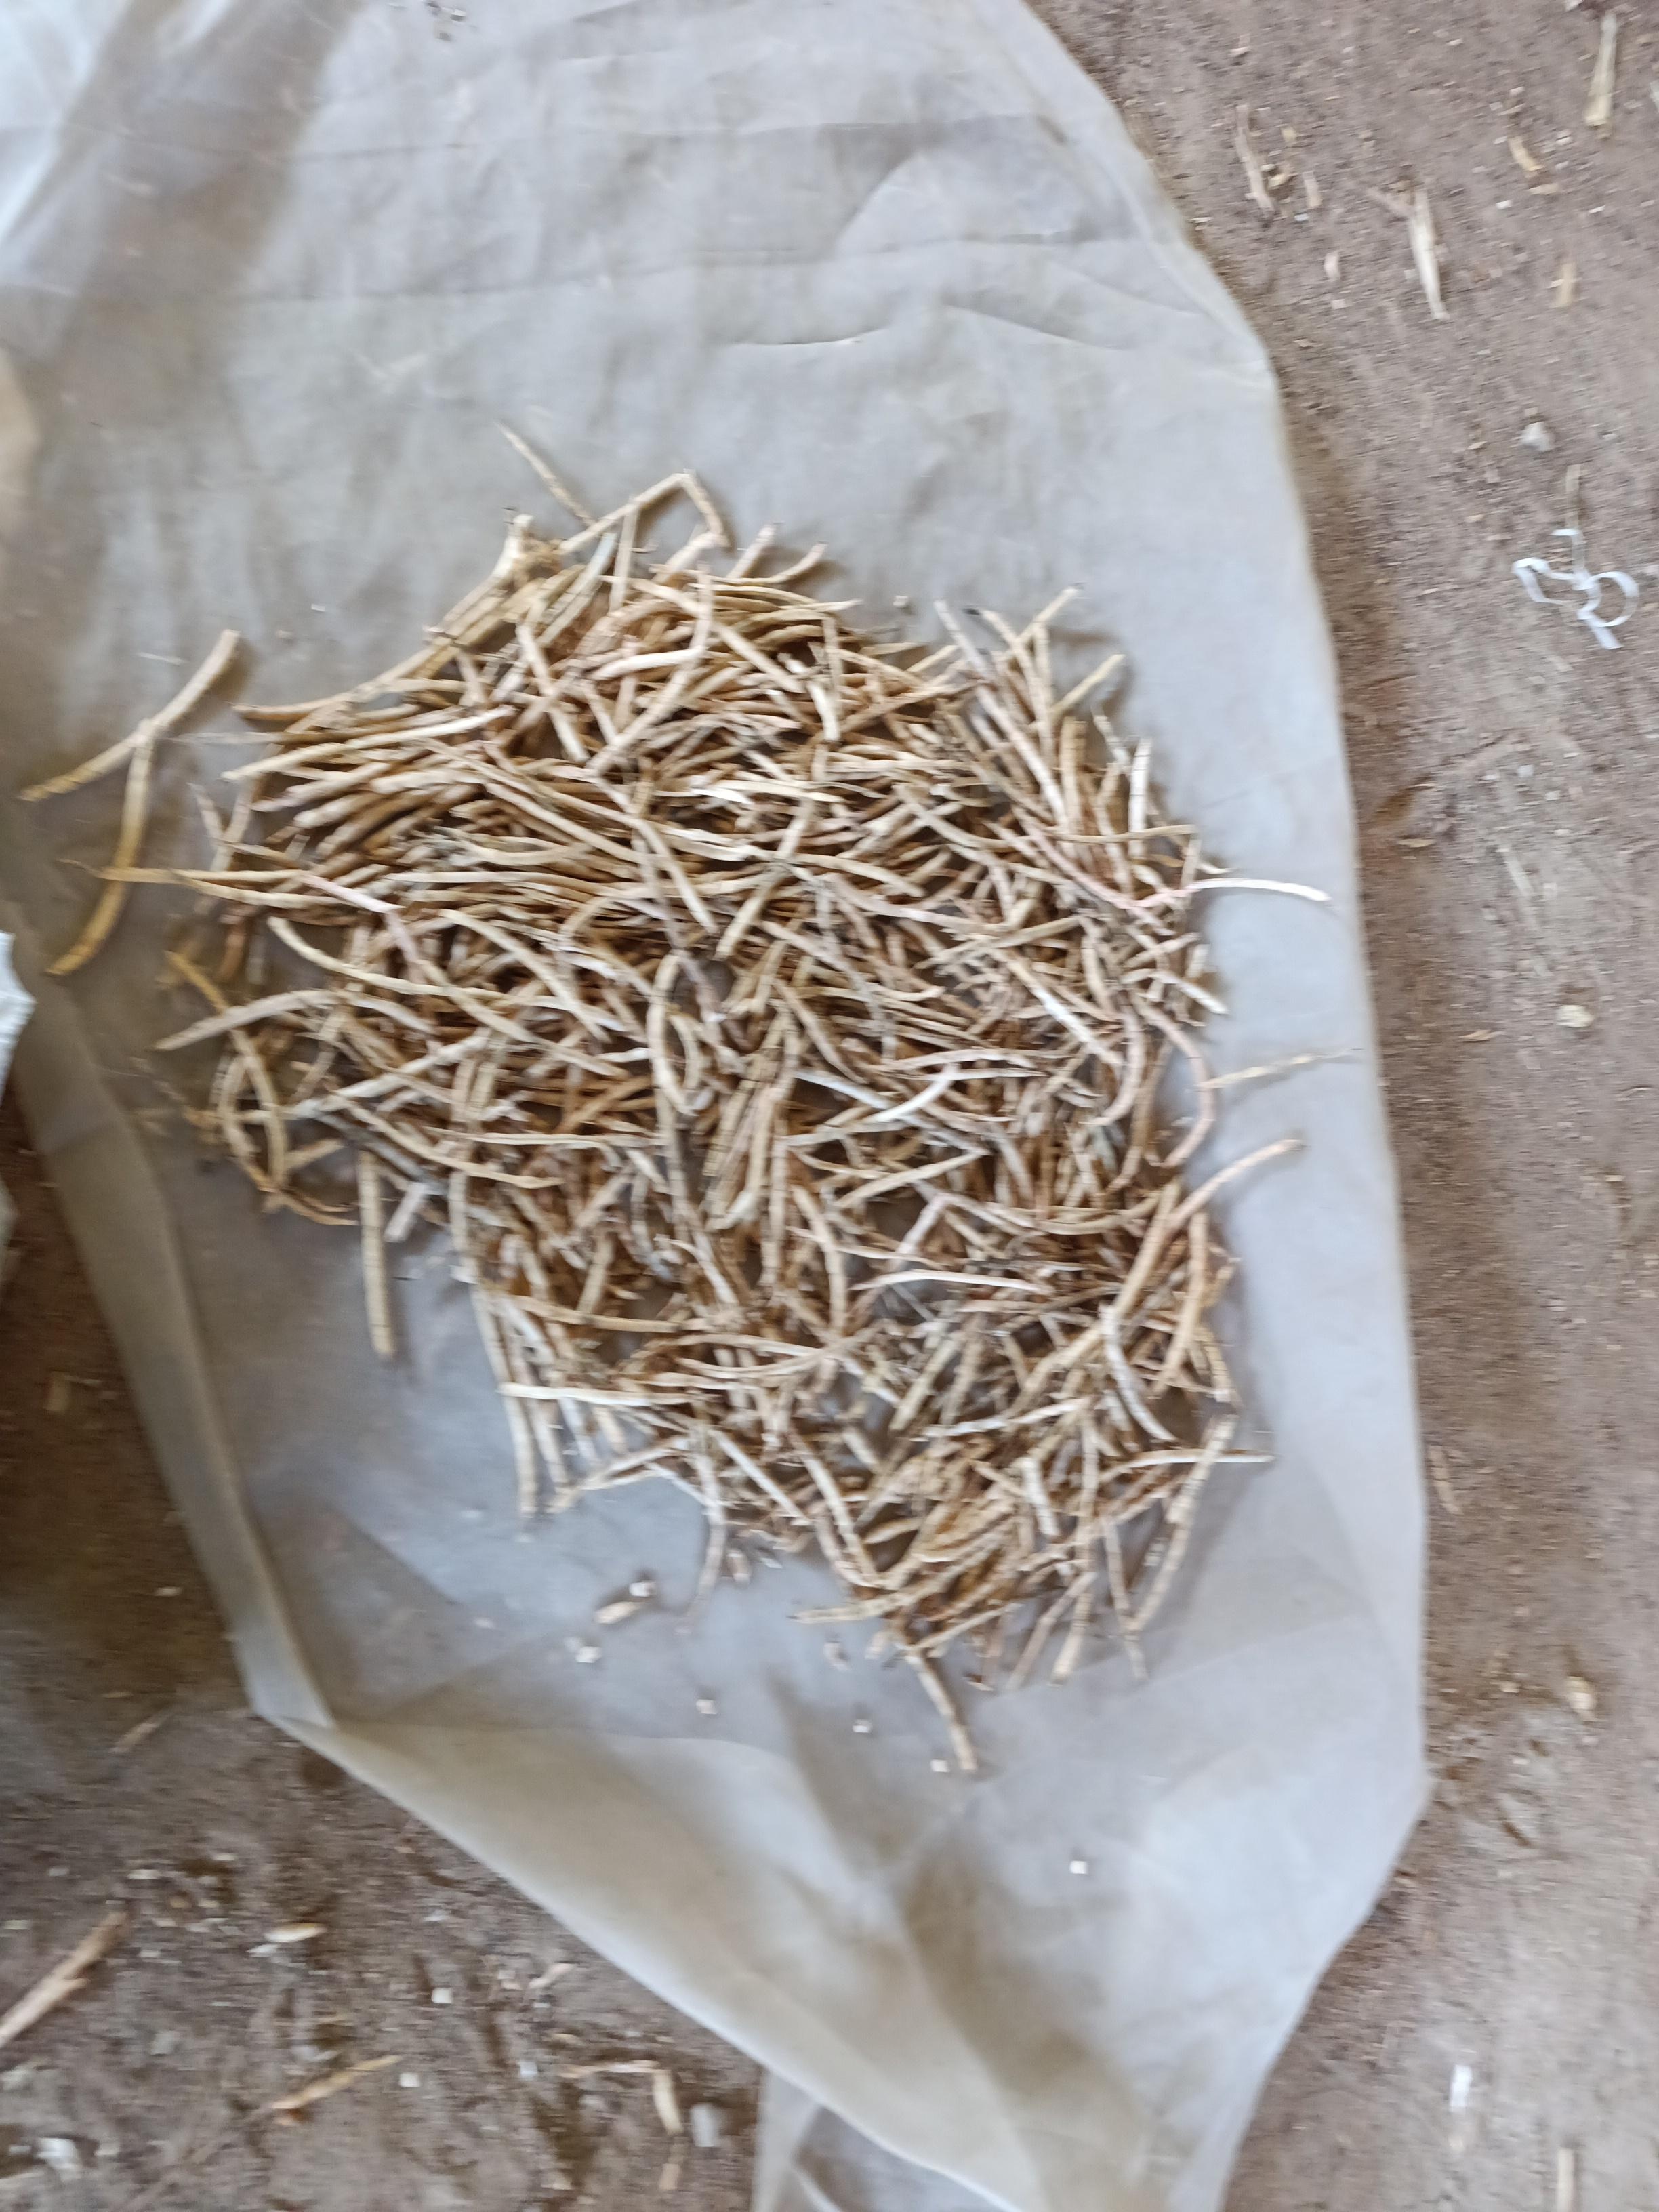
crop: cowpea
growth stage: harvest
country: Nigeria
